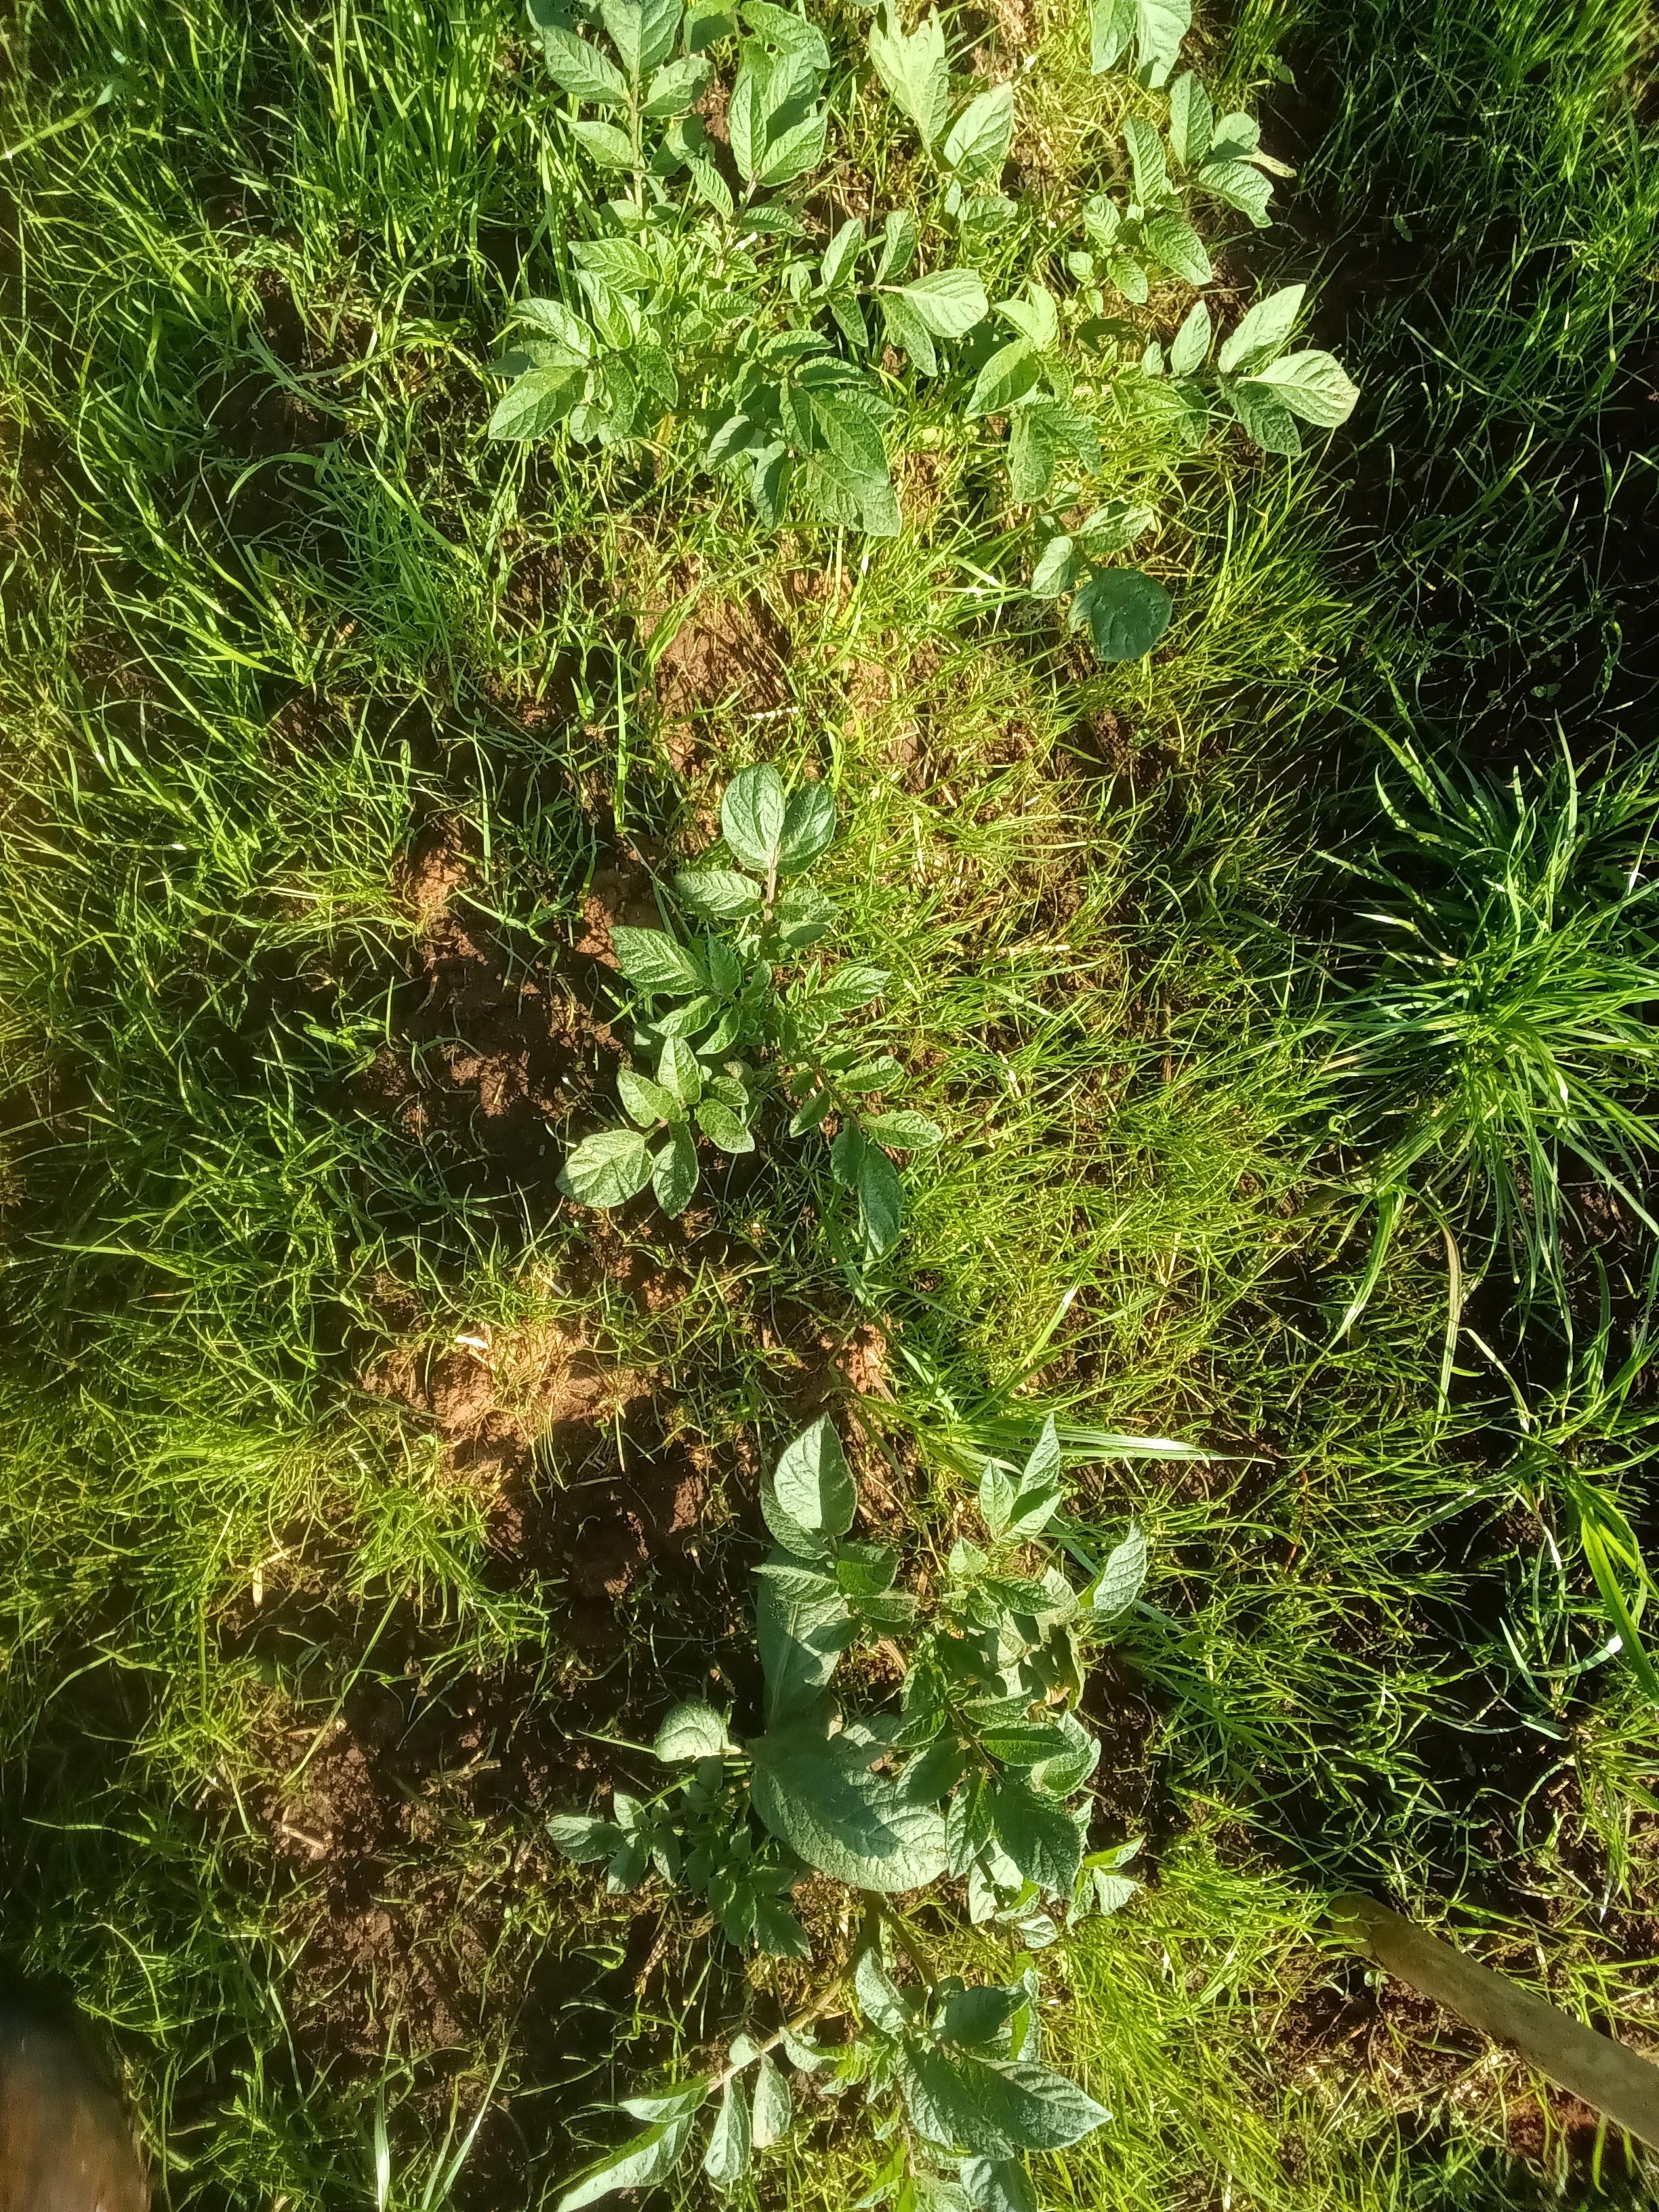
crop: potato
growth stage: vegetative
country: Kenya
